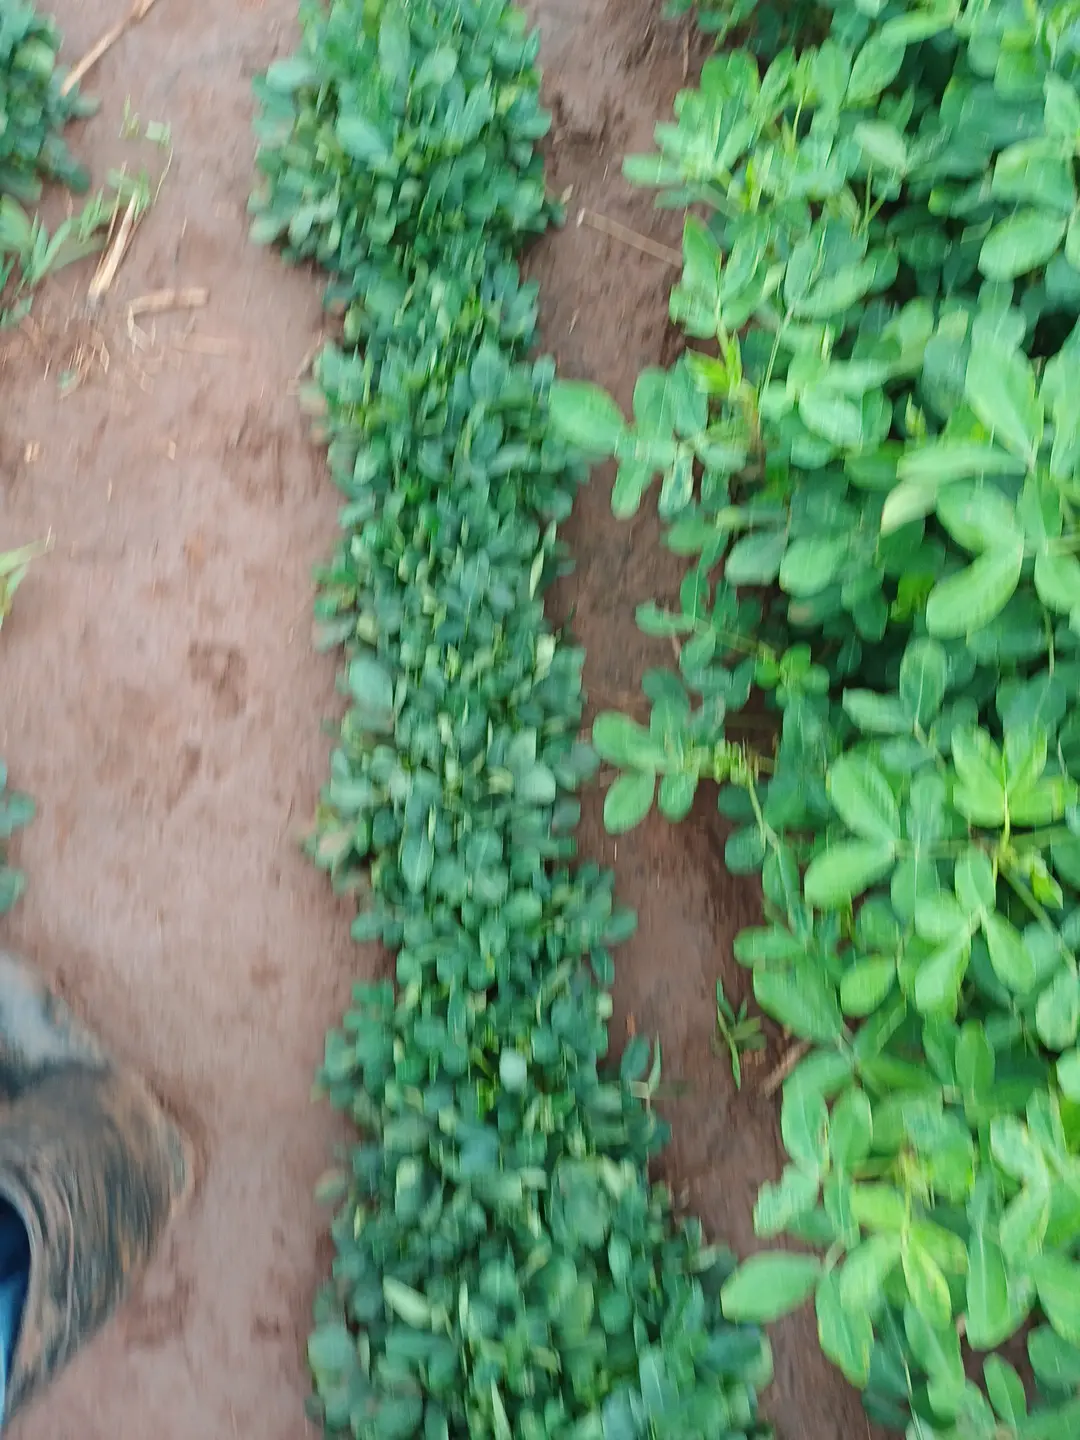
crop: groundnut
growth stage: pegging
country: Kenya
